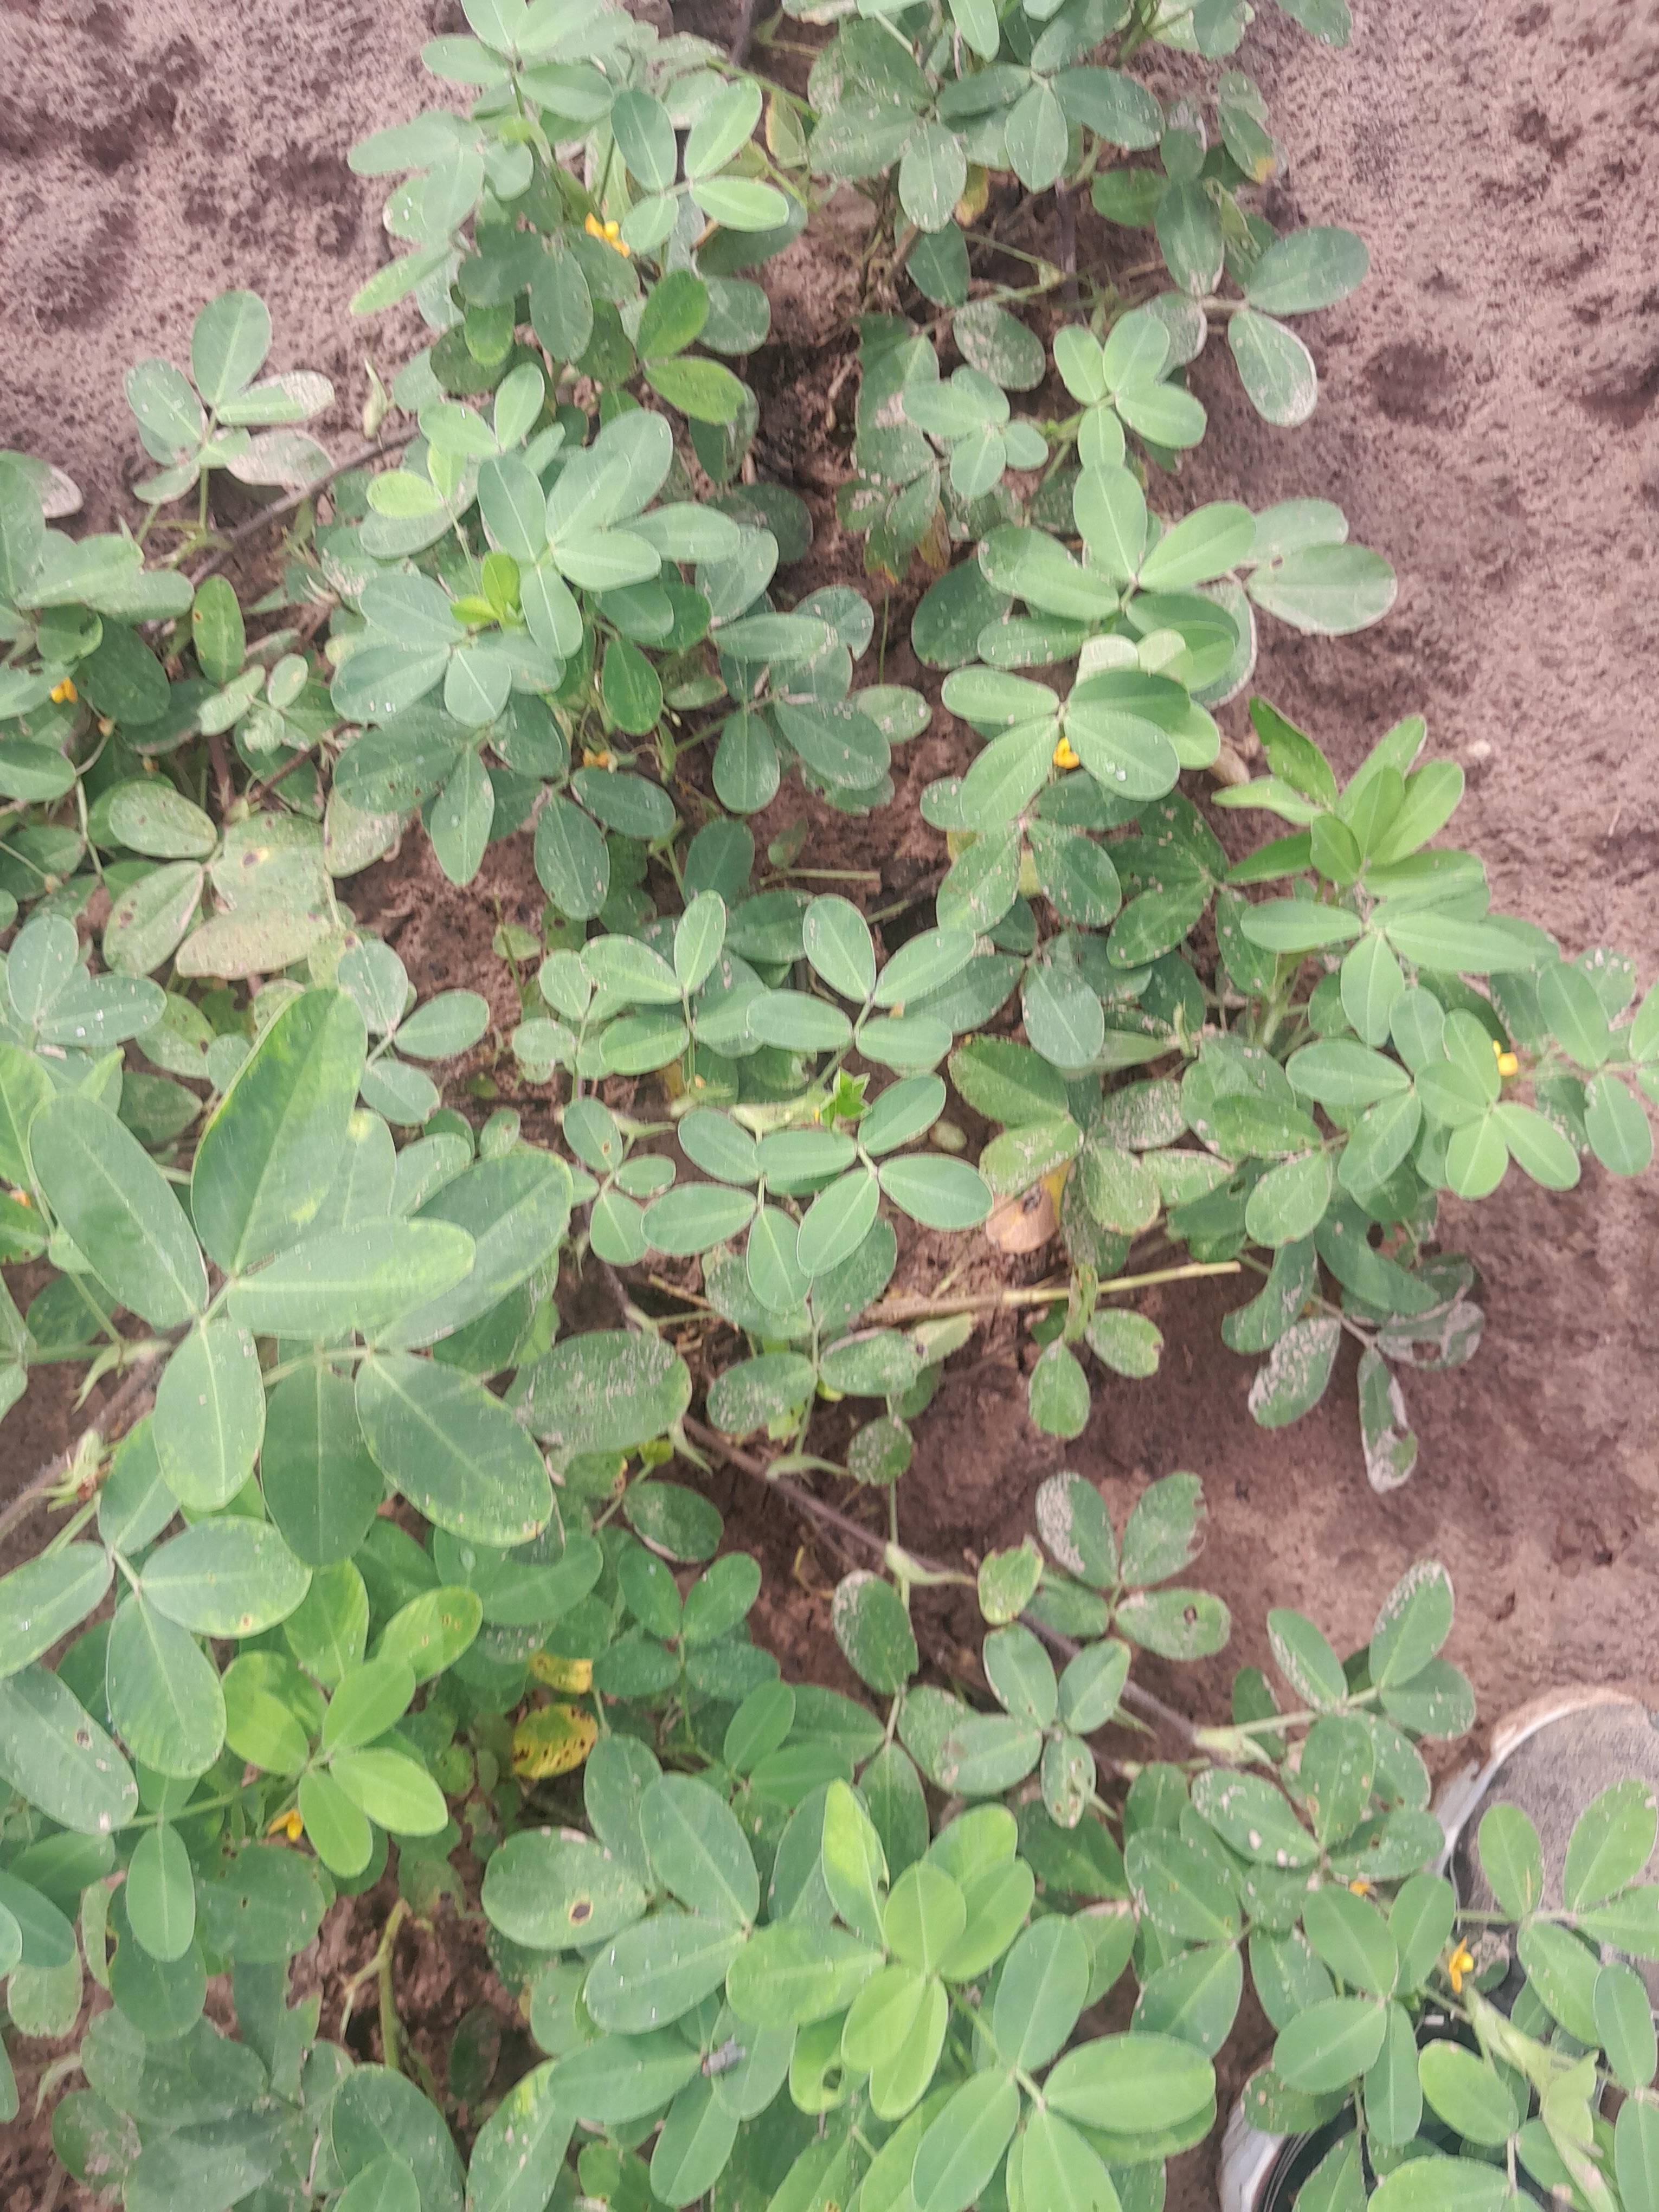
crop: groundnut
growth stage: flowering
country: Senegal
